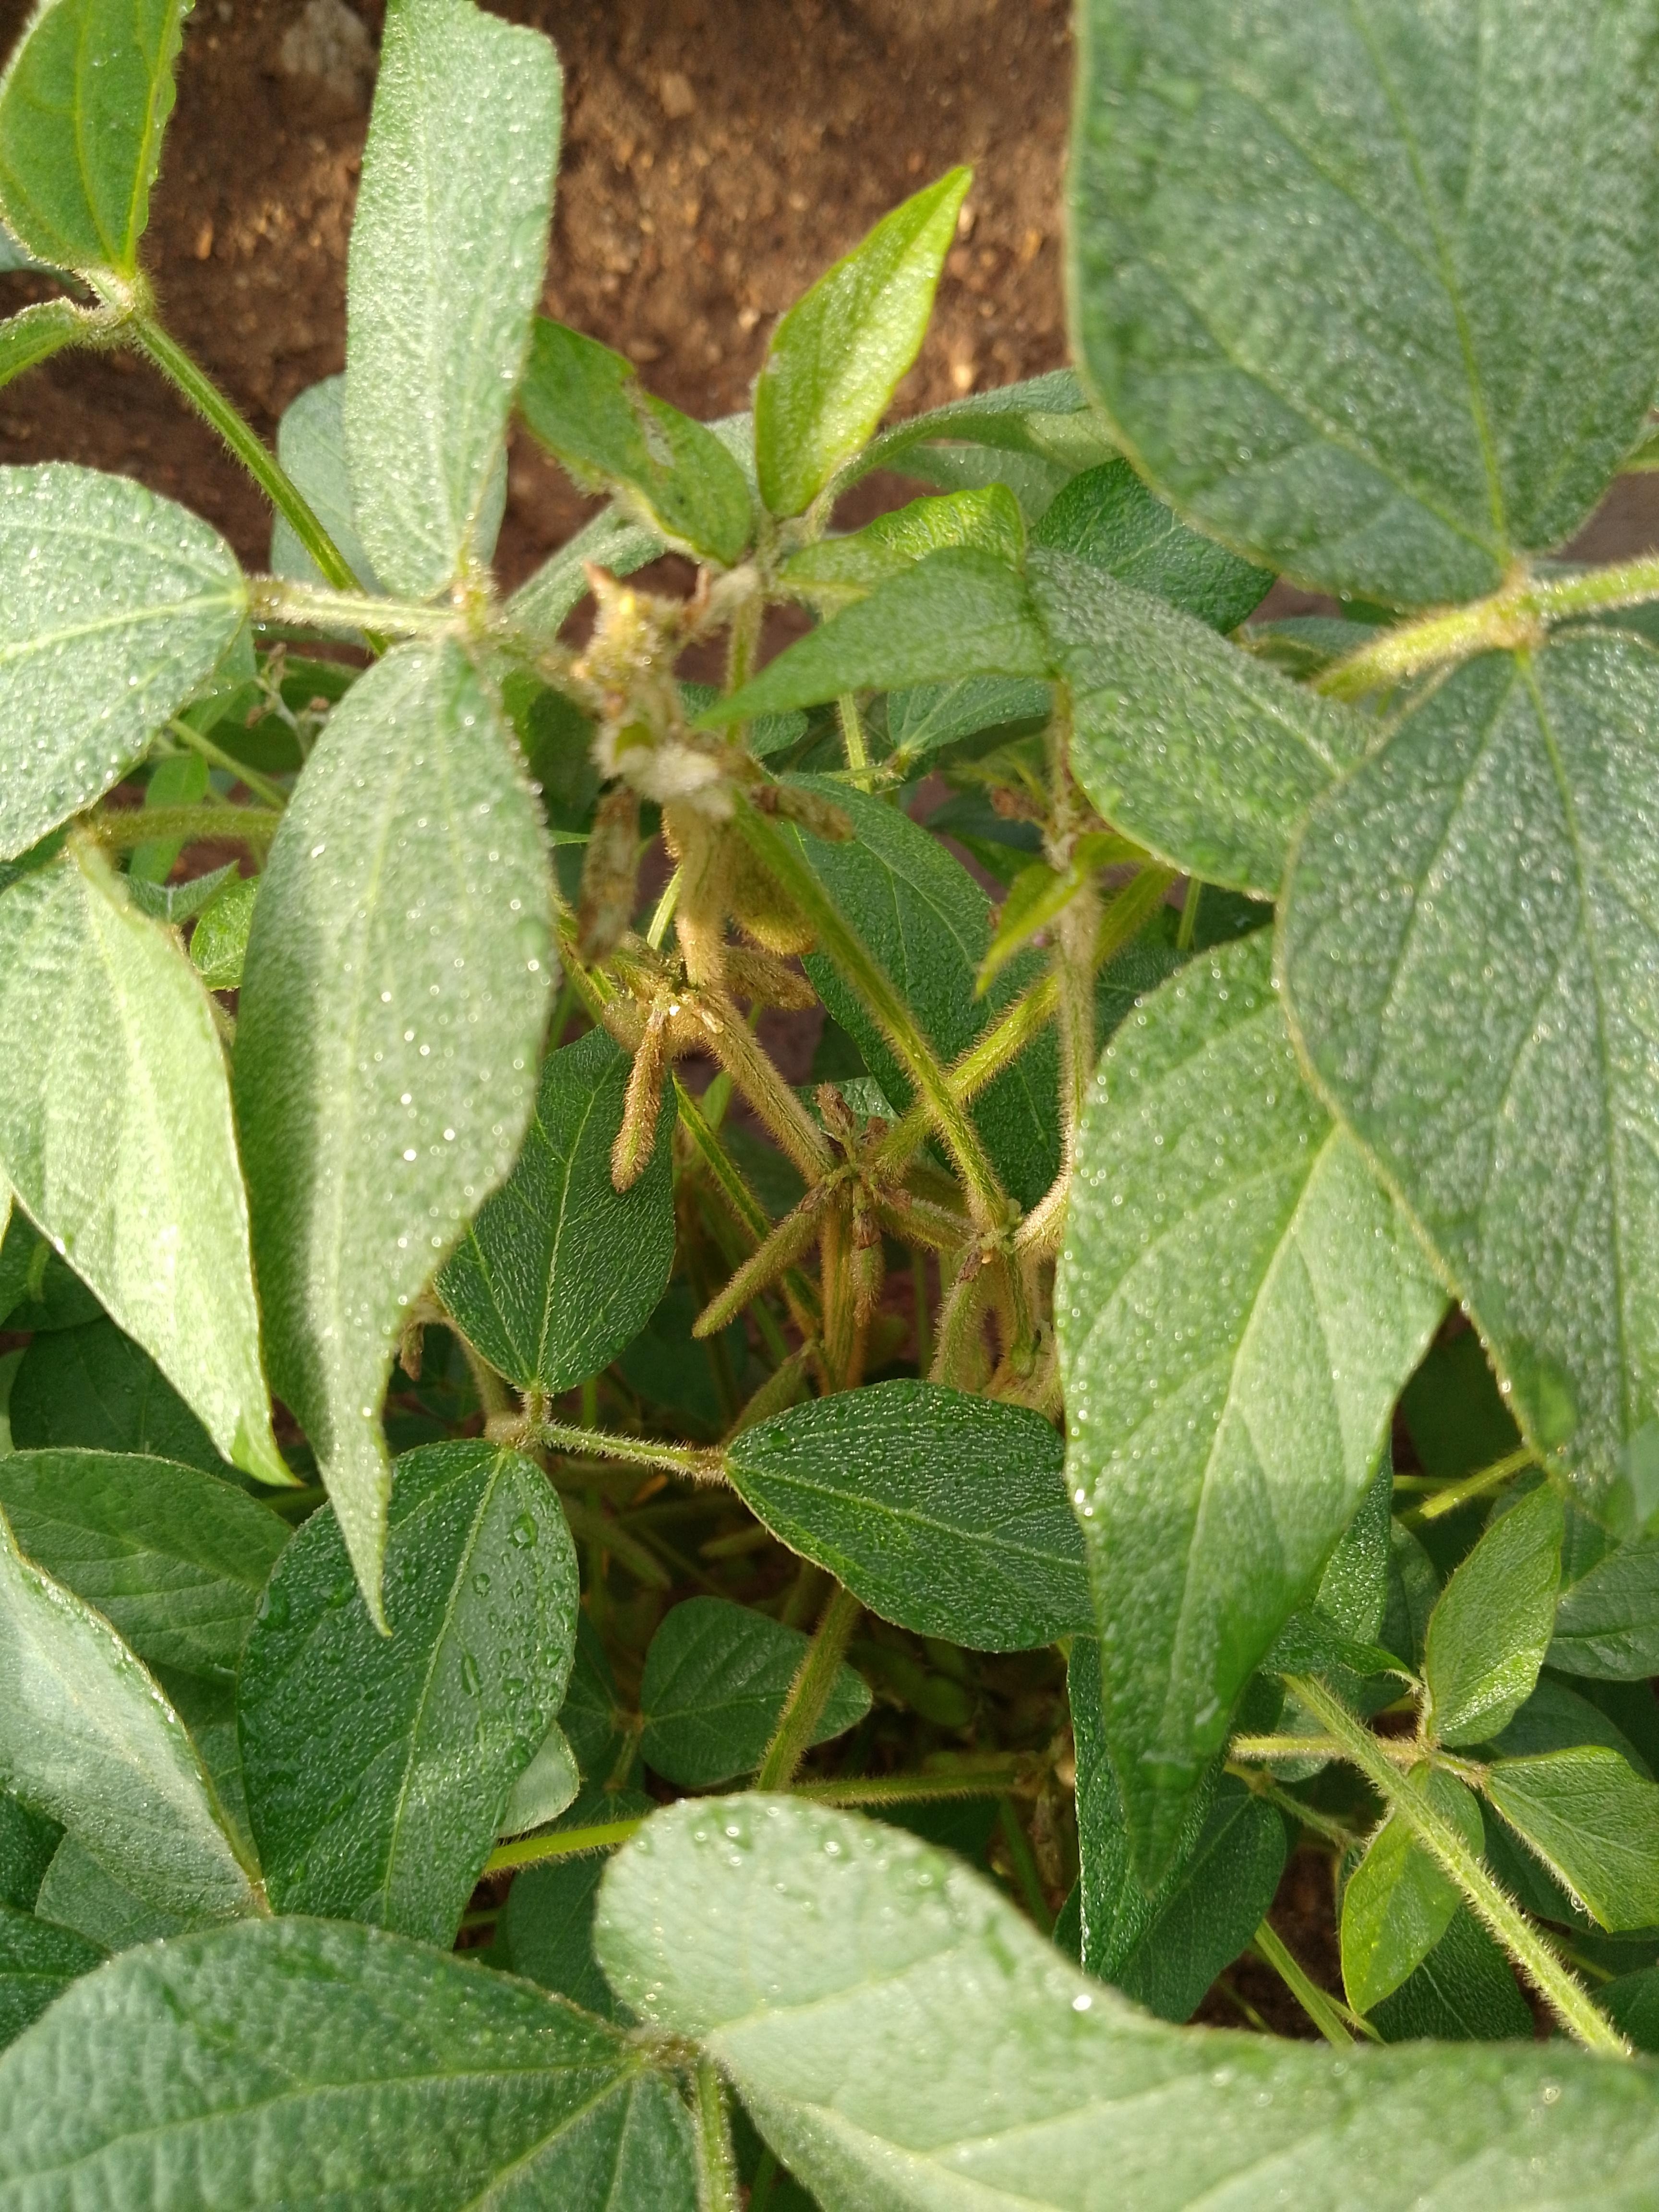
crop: soybean
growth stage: development pod
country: Malawi
